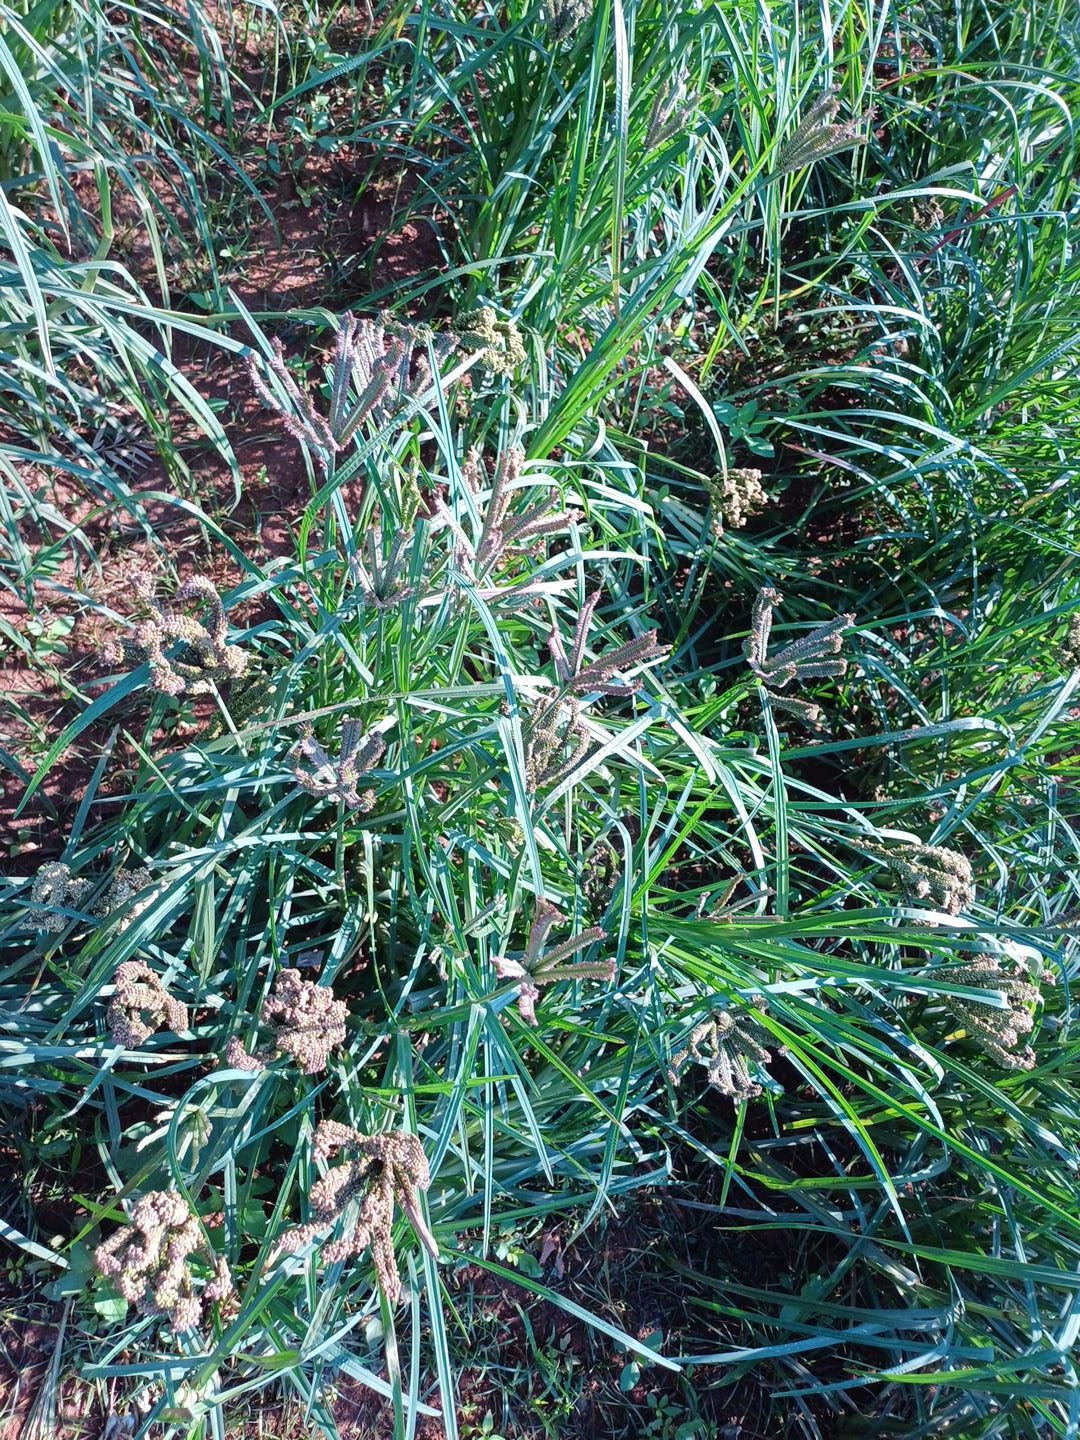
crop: finger millet
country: Kenya
